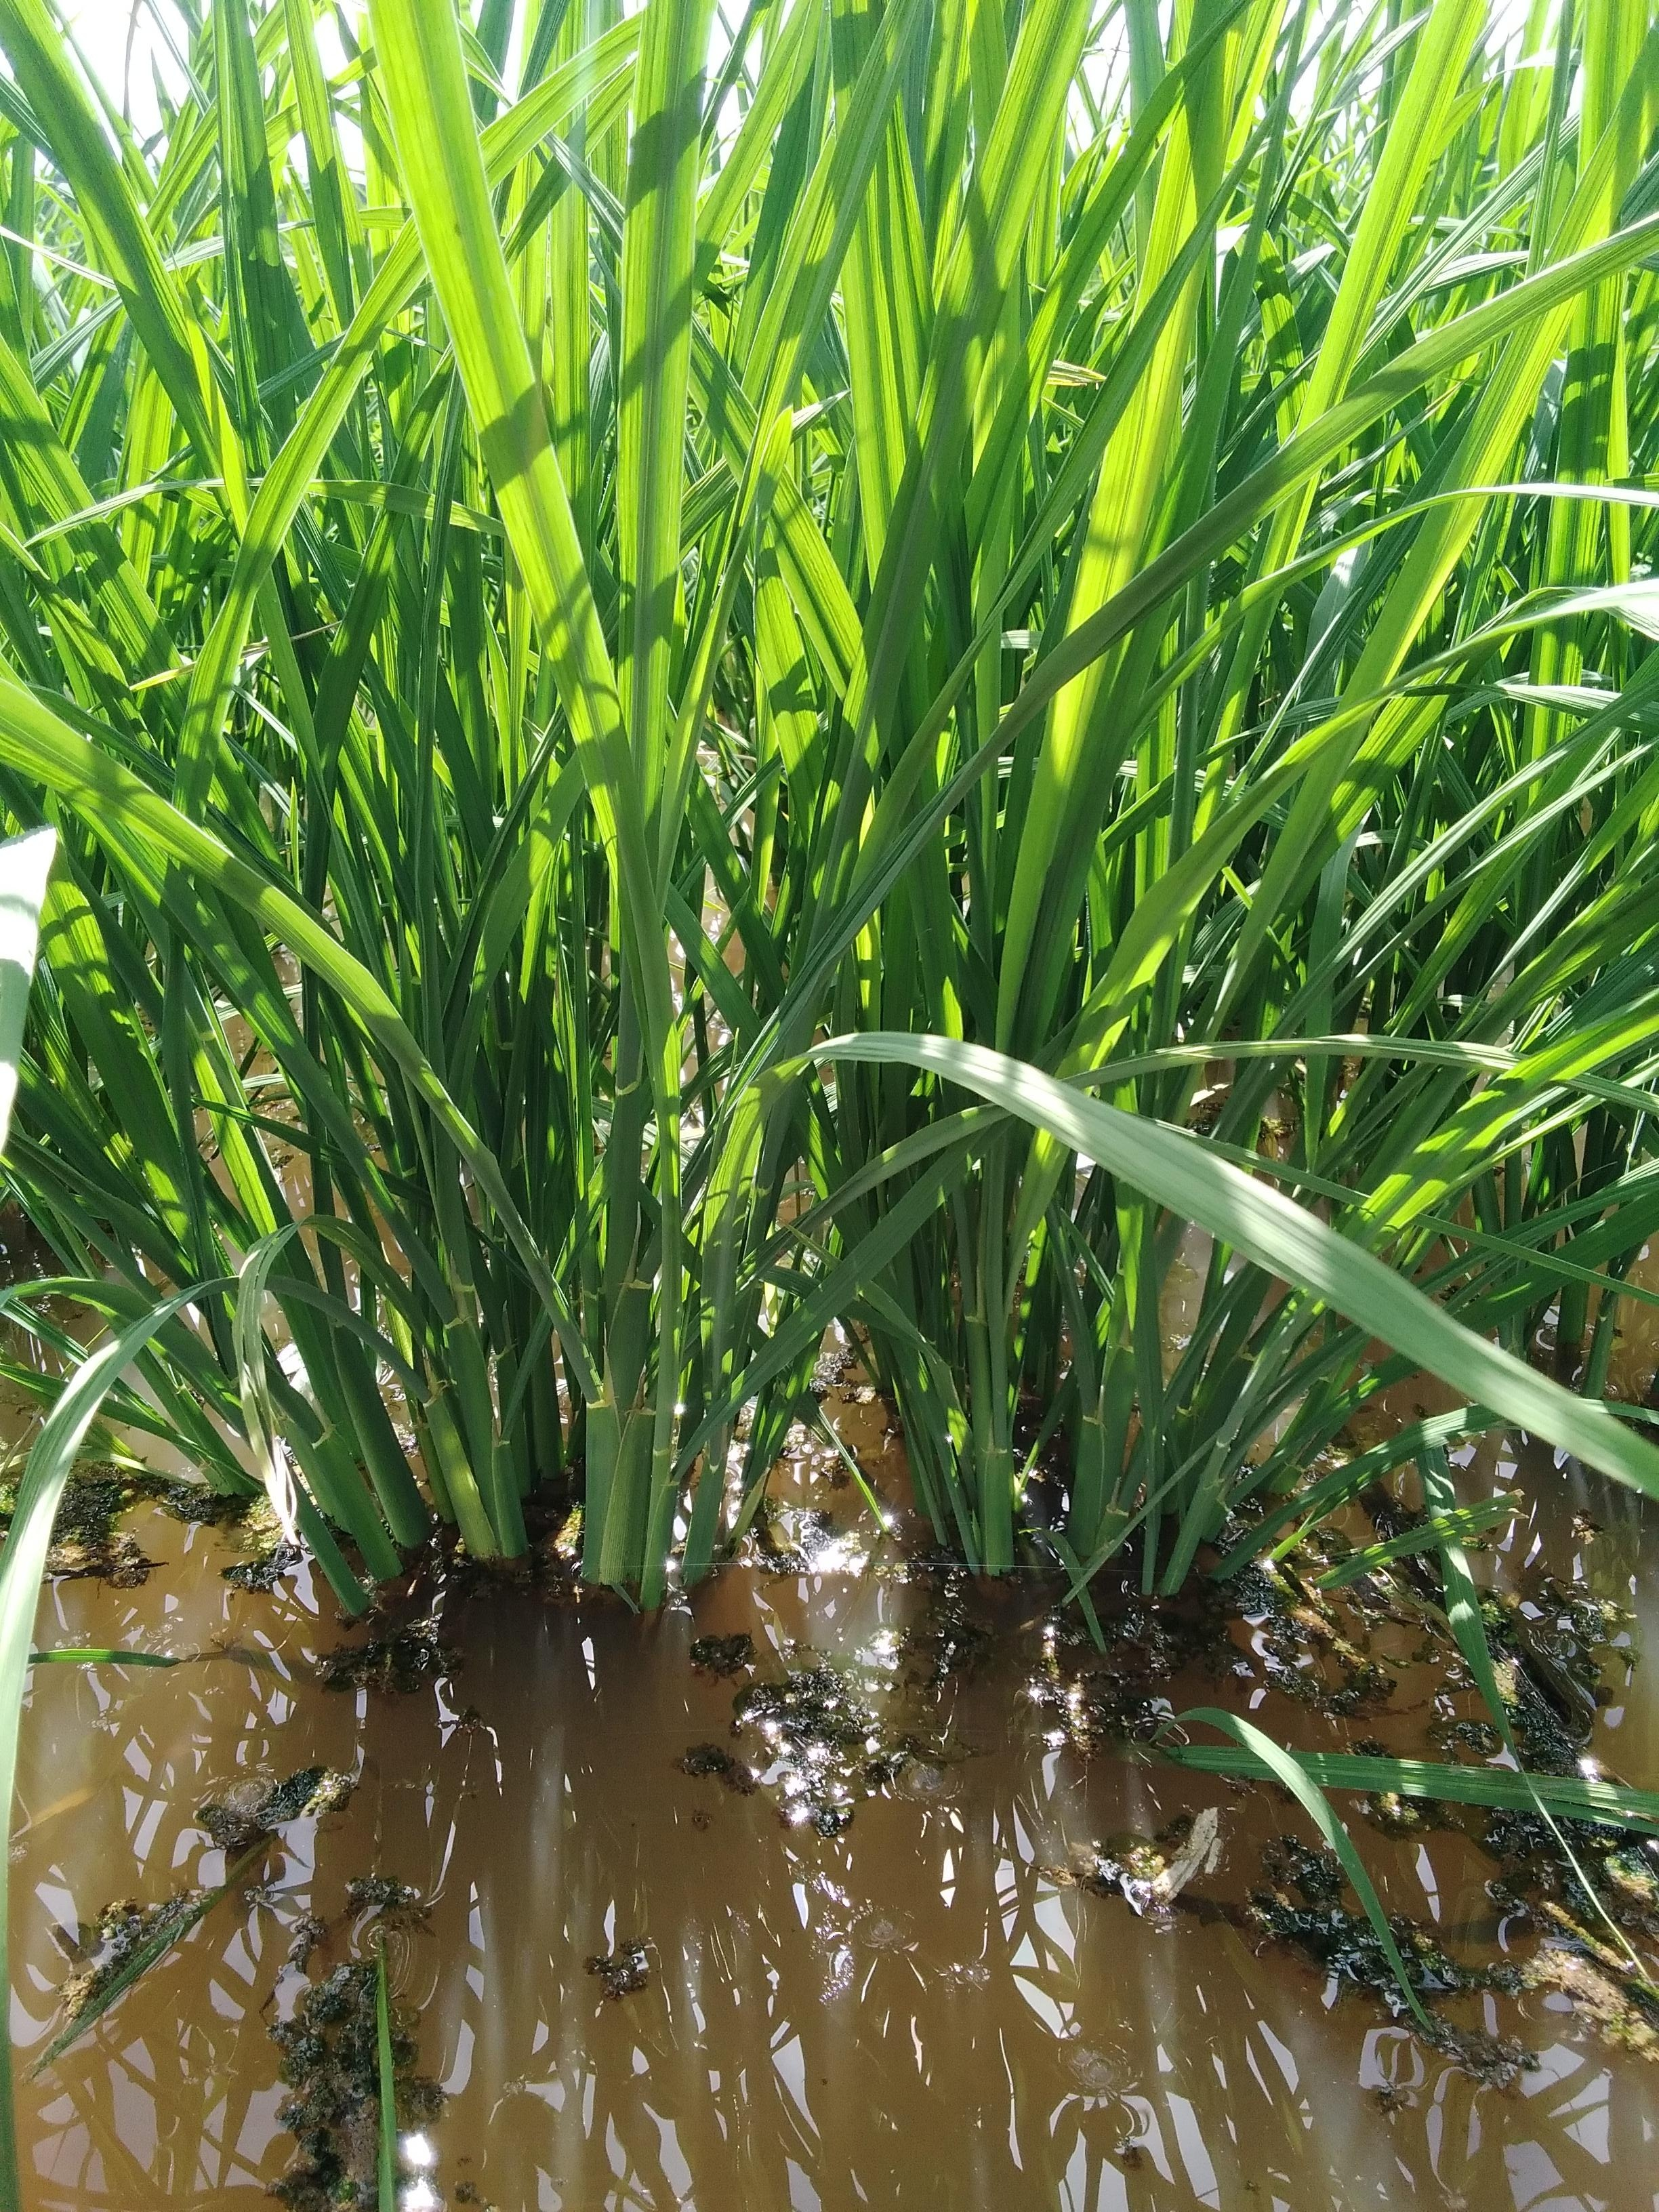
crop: rice
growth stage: elongation stem
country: Nigeria
